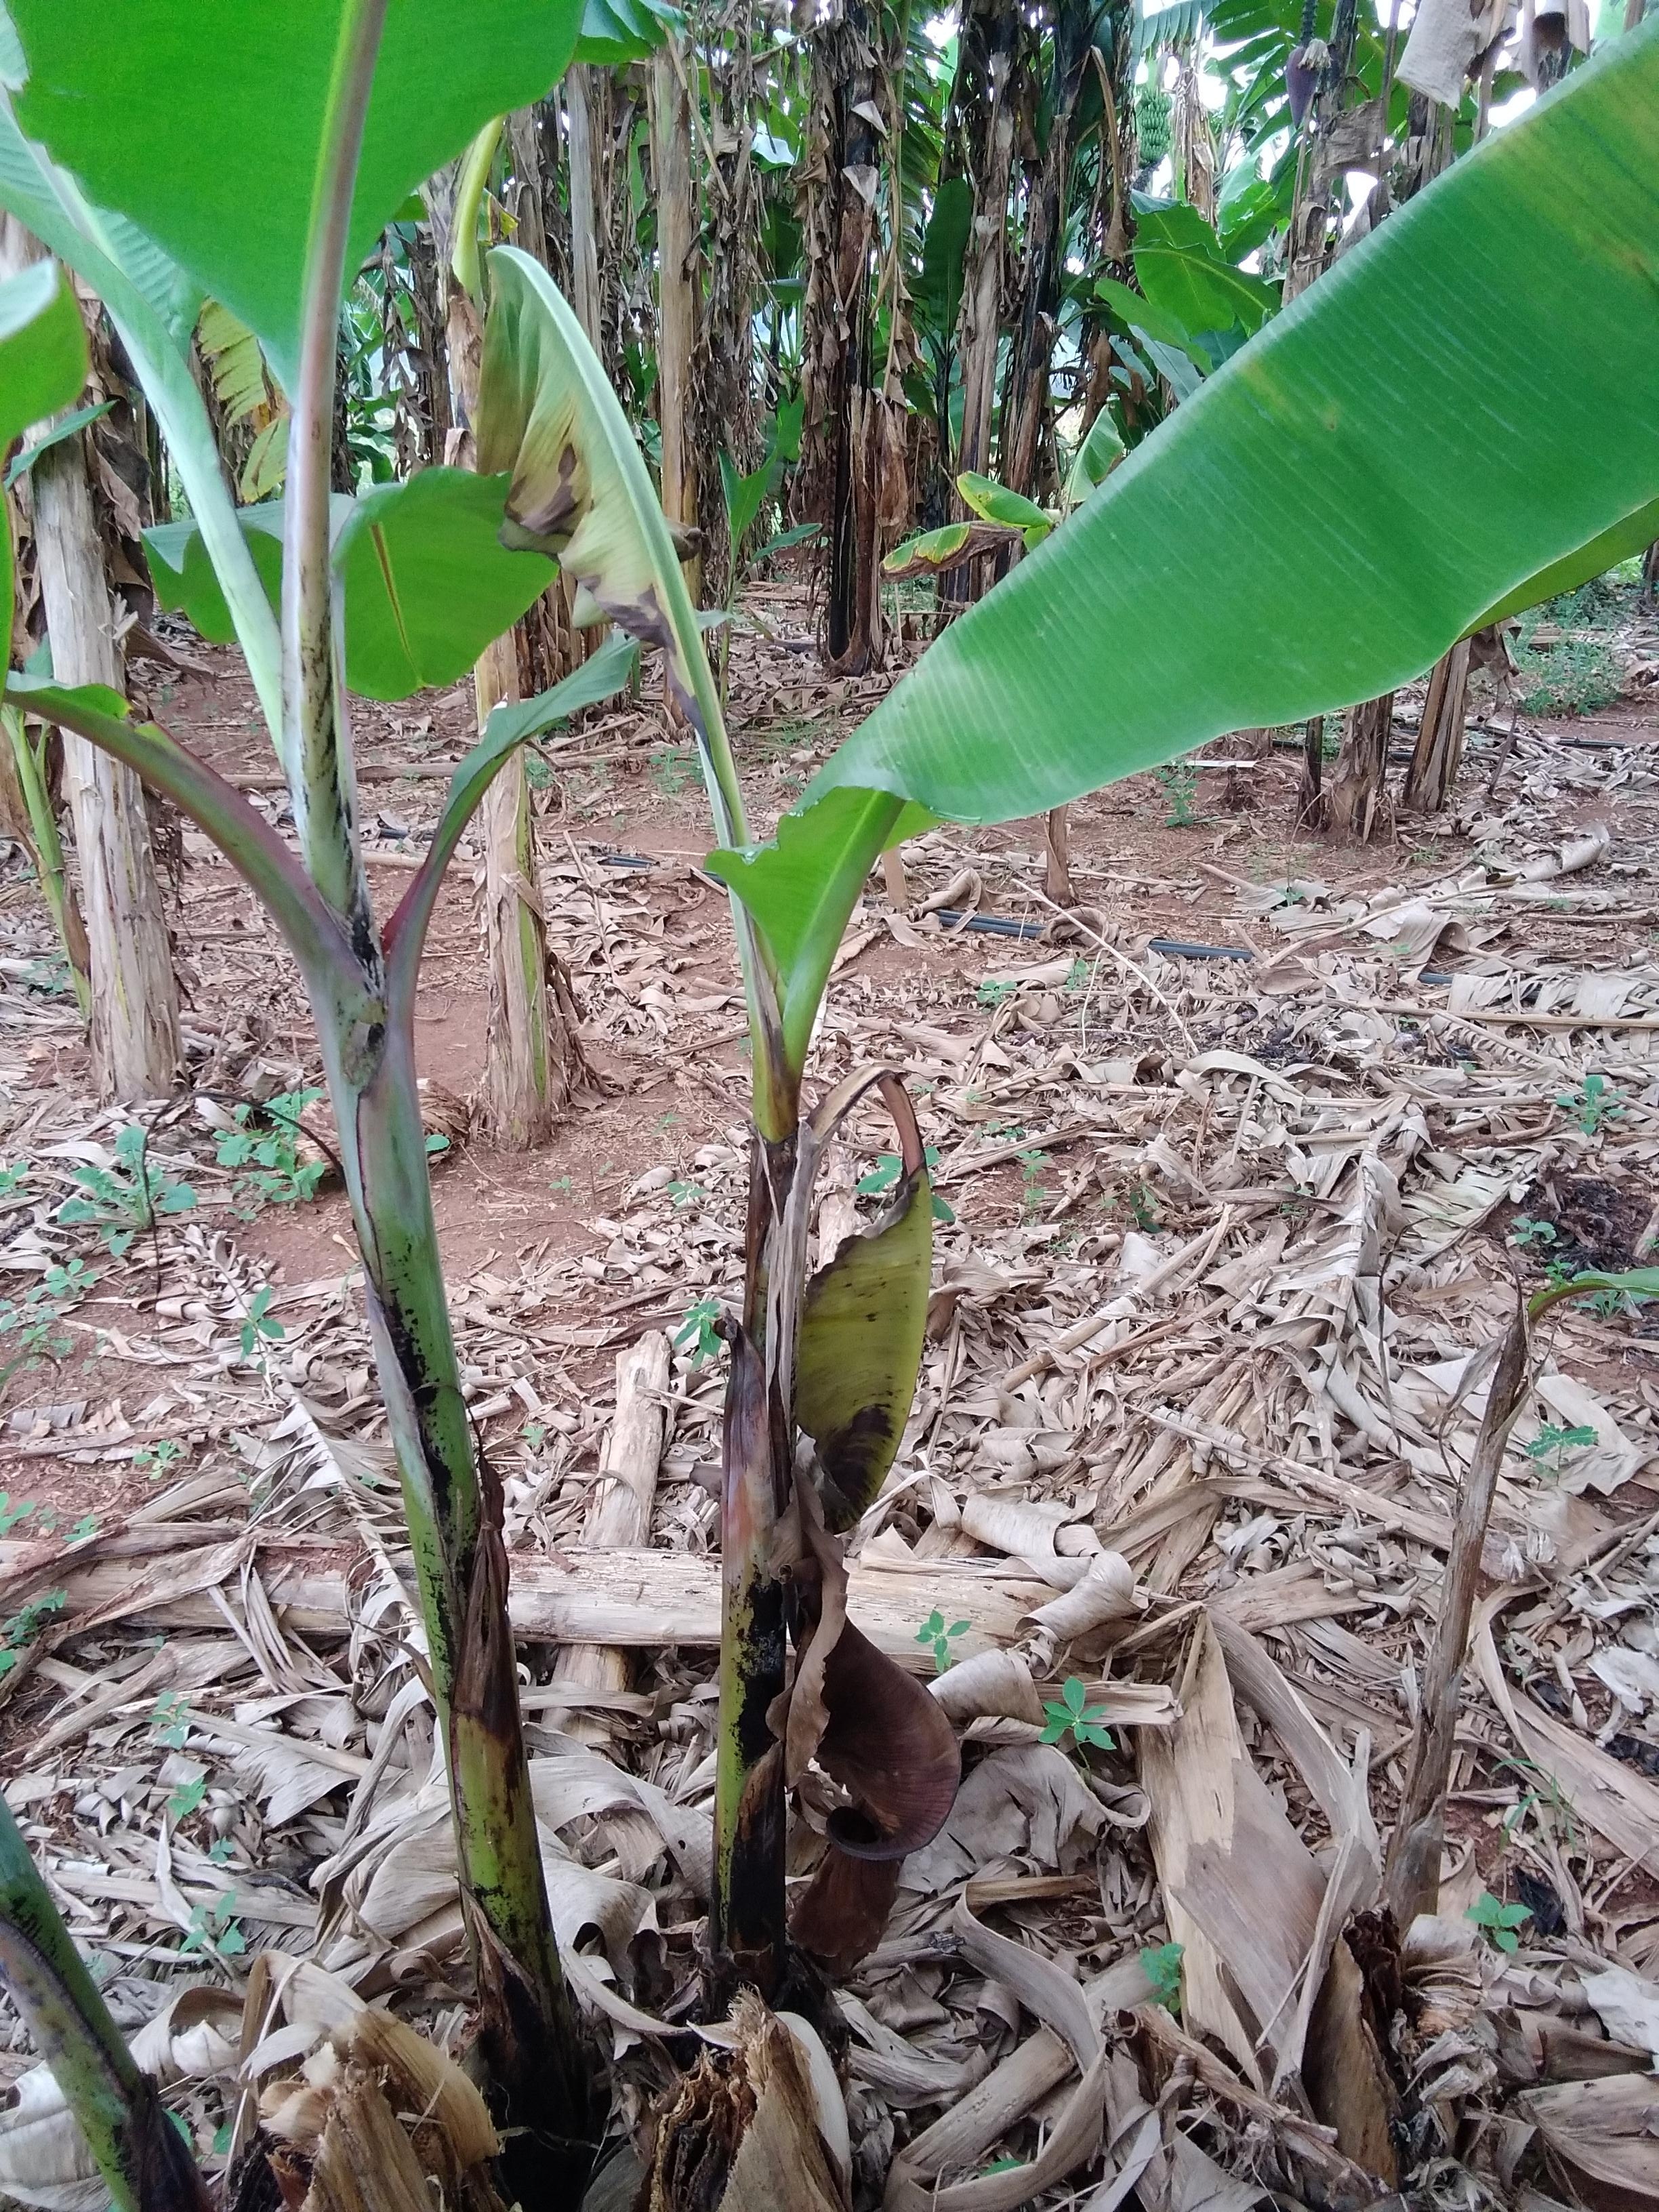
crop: banana
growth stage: vegetative
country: Uganda
